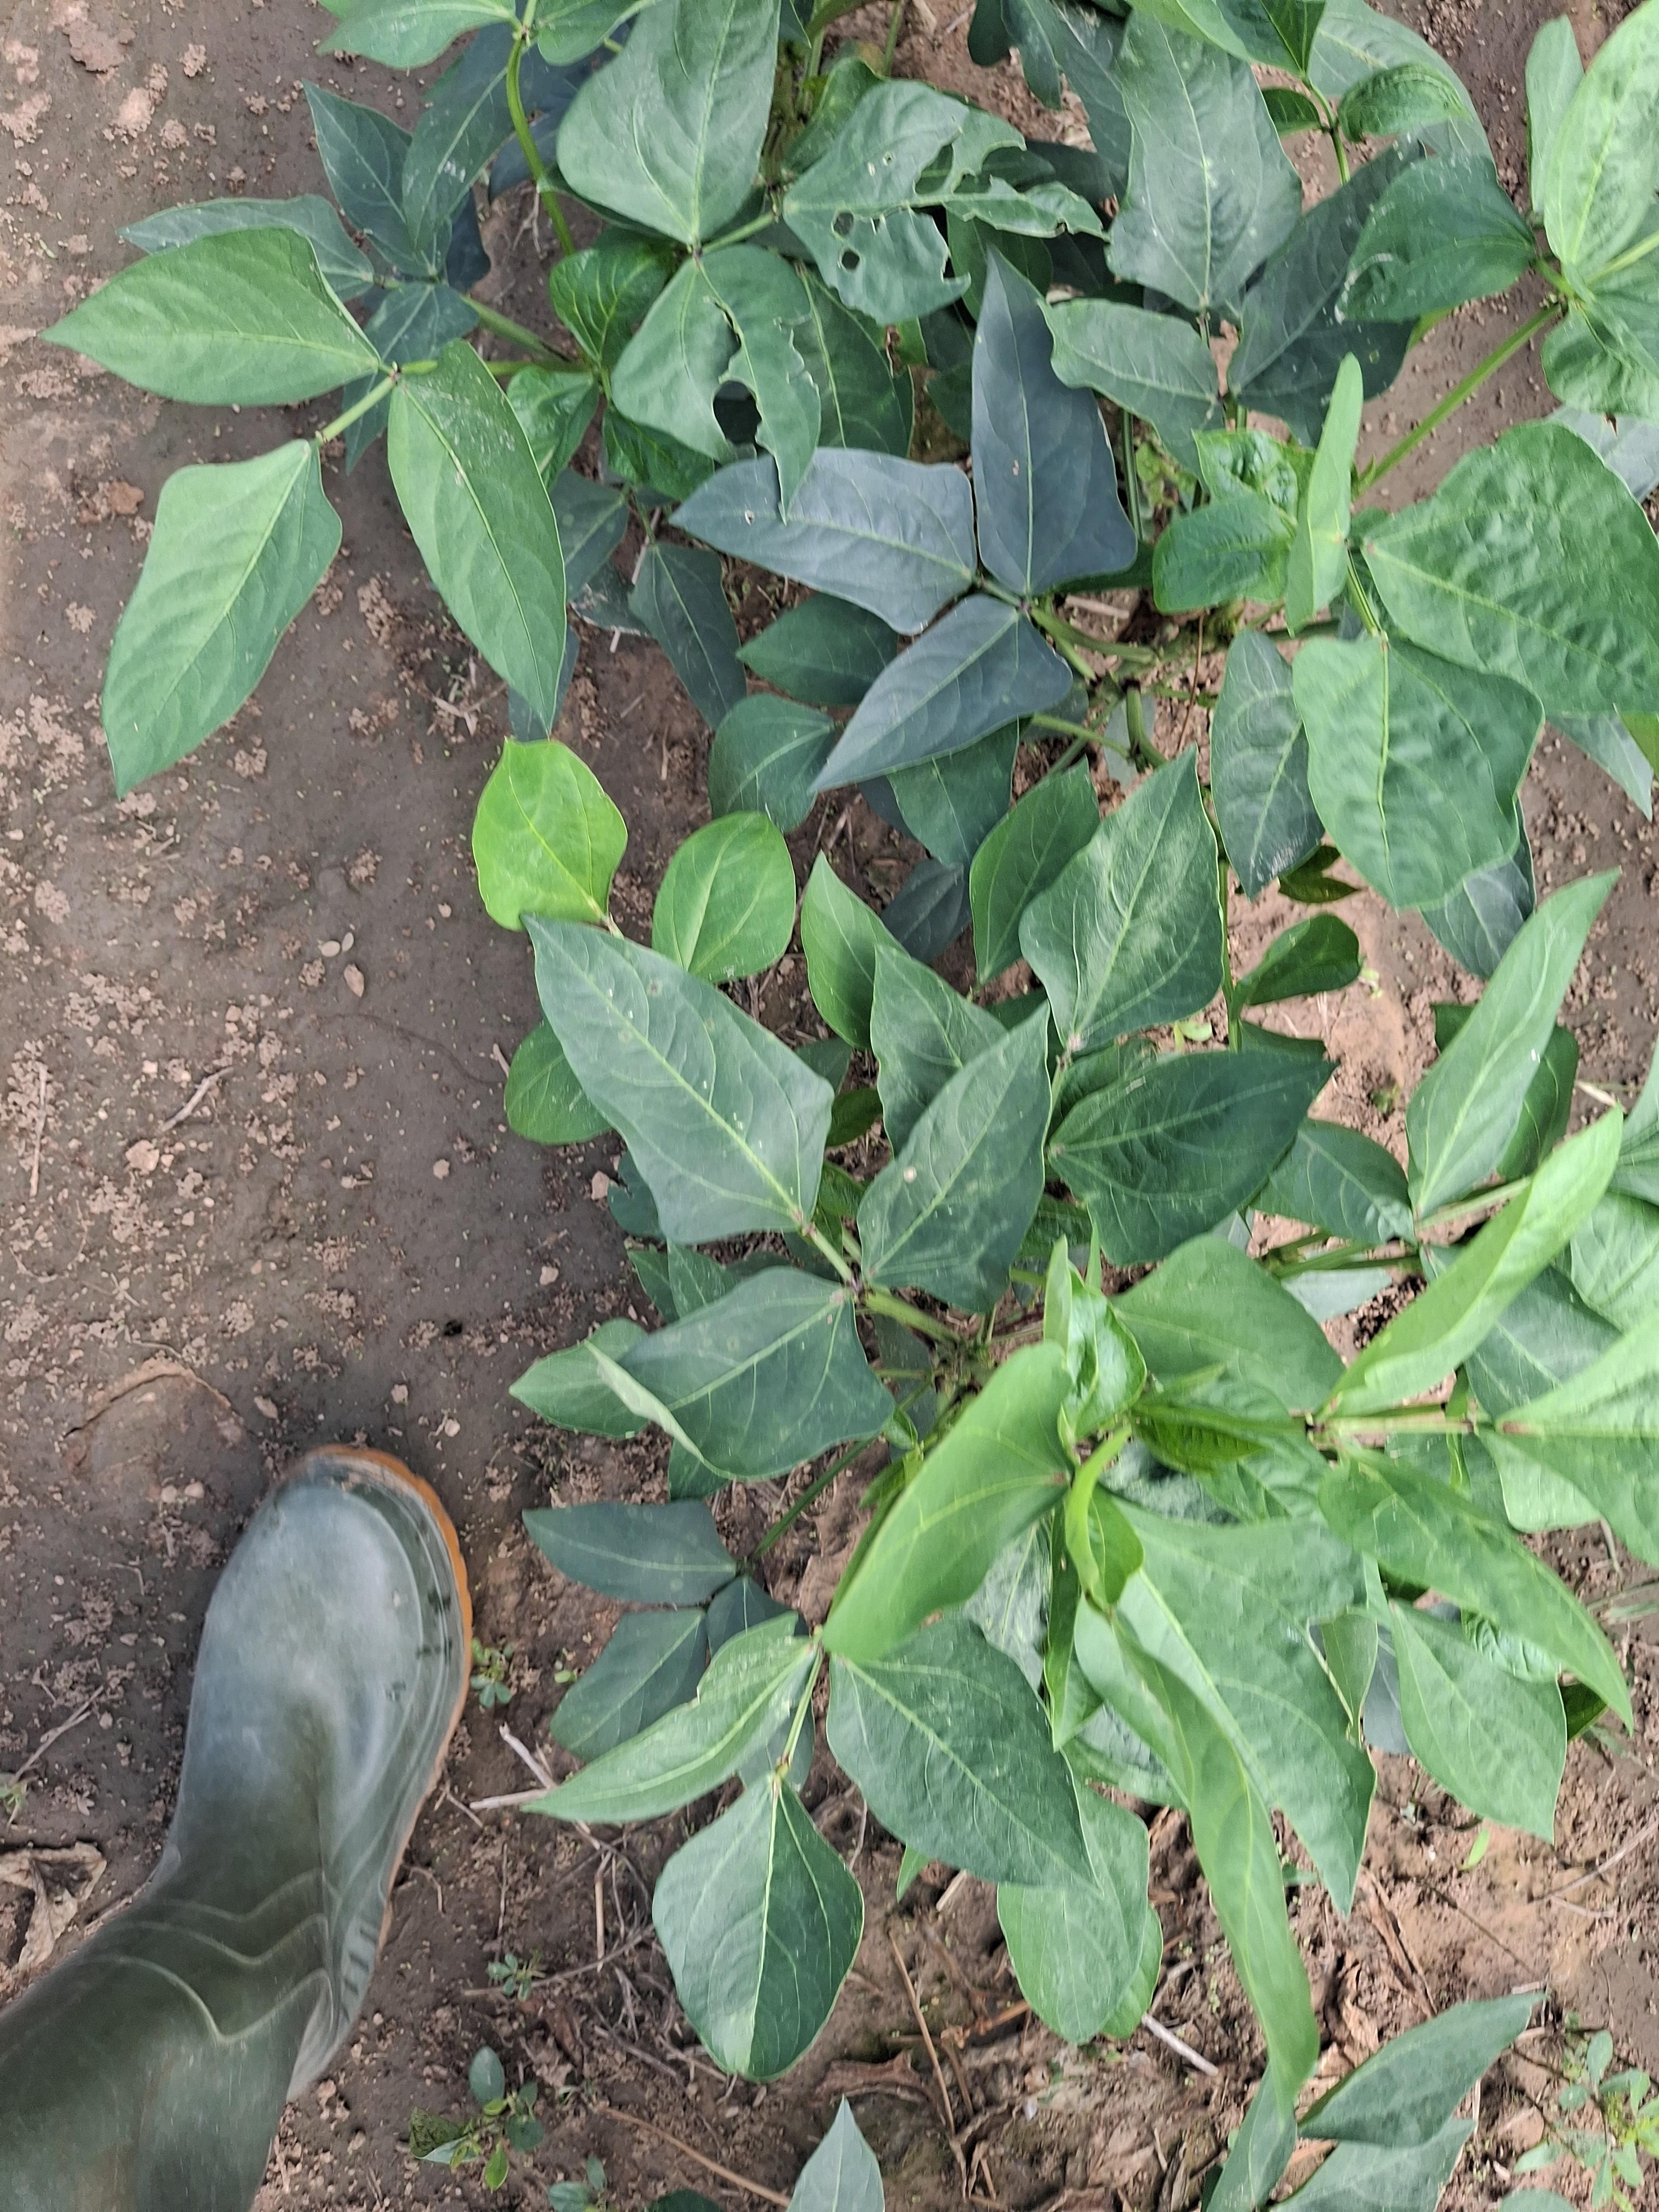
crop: cowpea
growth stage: vegetative
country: Nigeria
